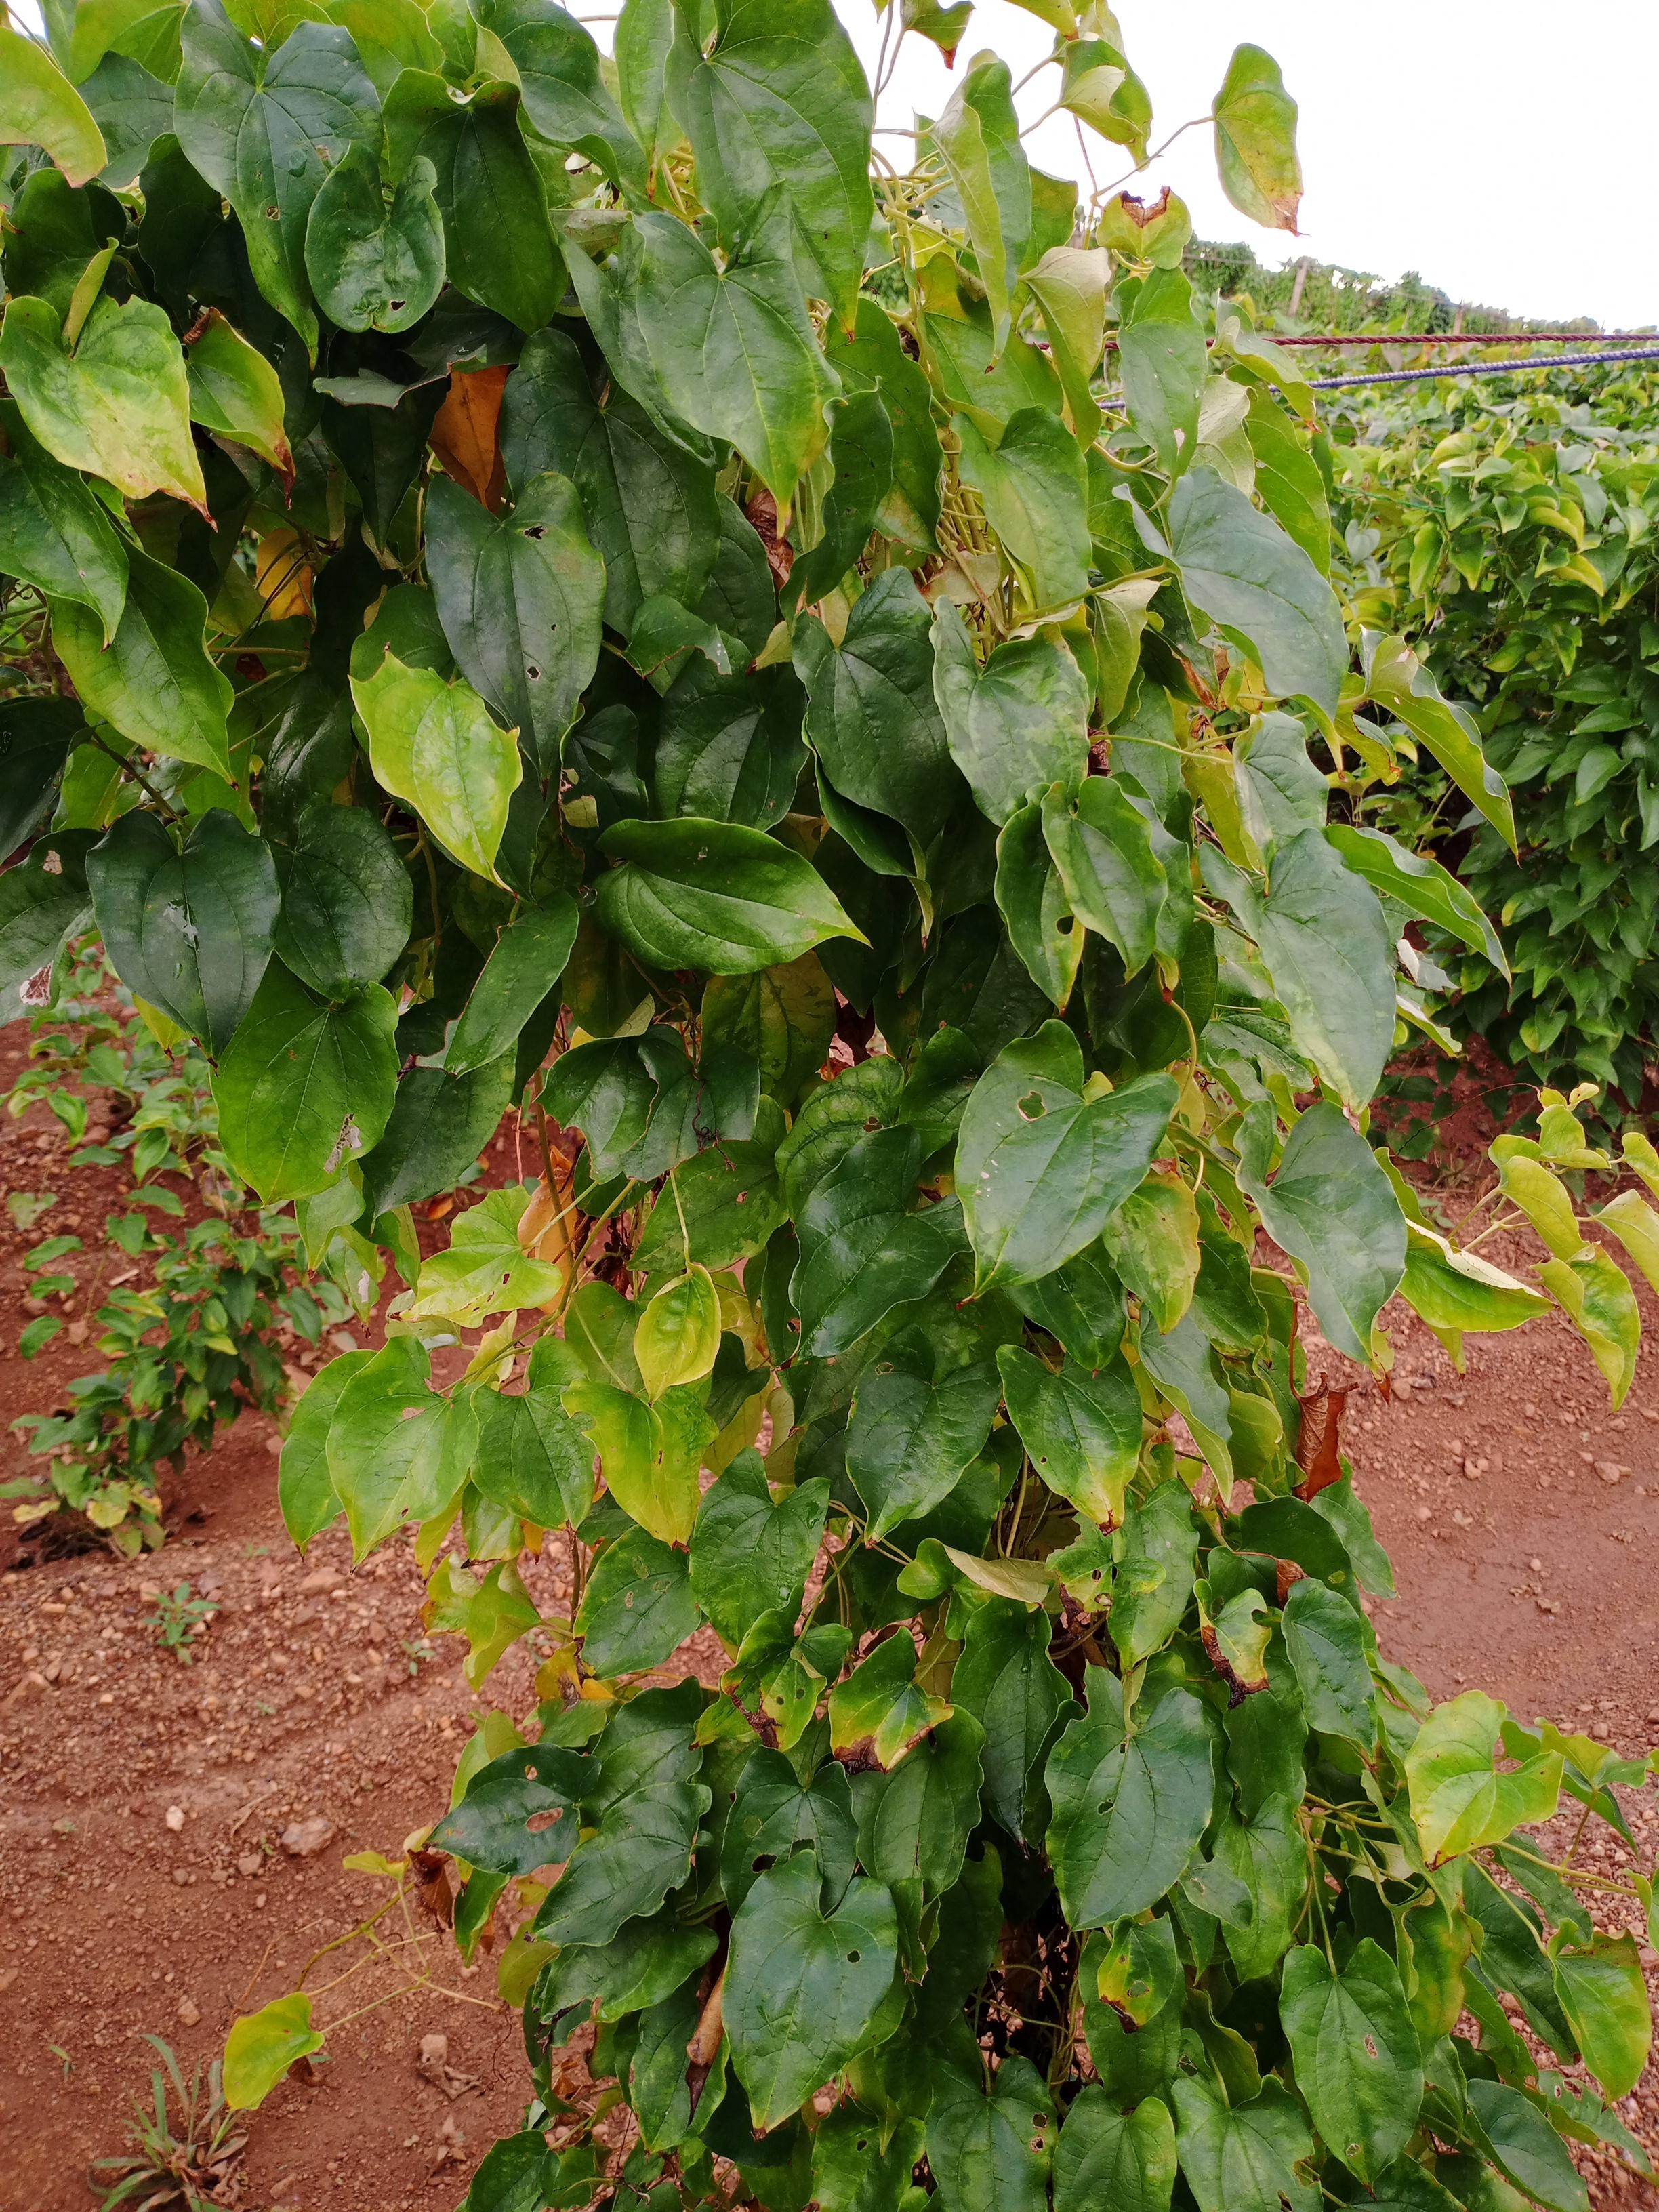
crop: yam
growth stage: vegetative
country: Nigeria
